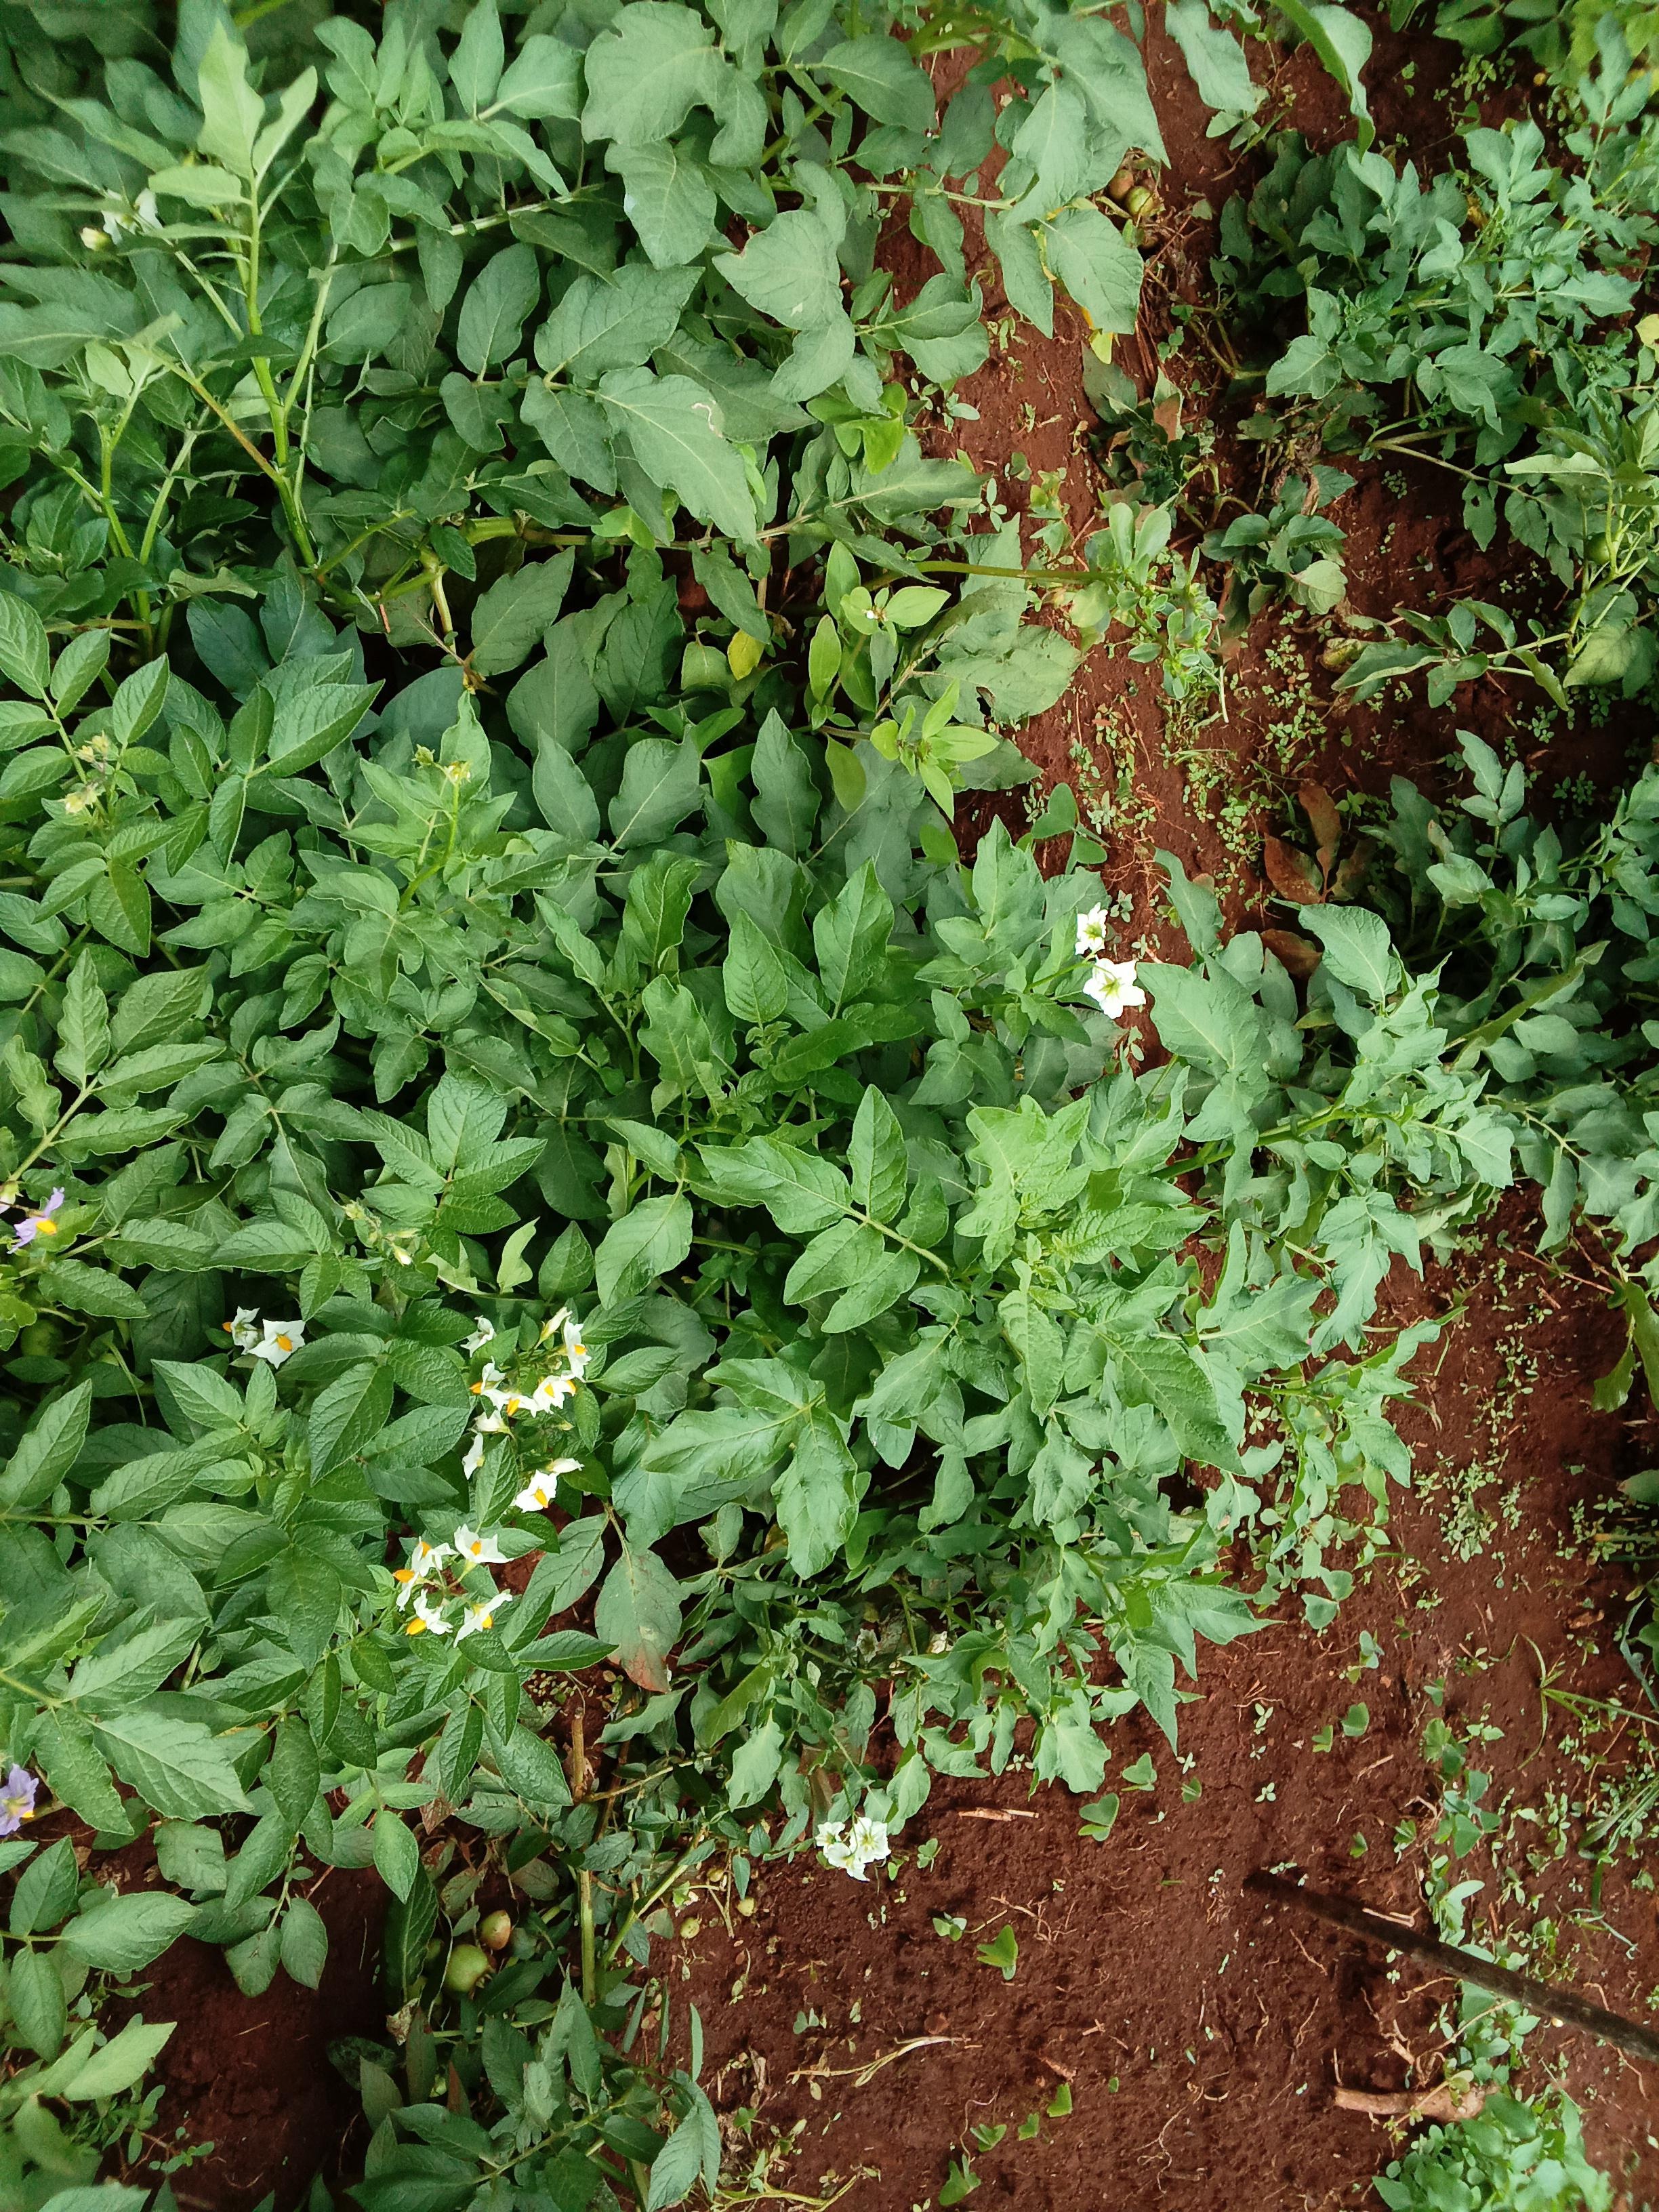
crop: potato
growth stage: flowering
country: Kenya
